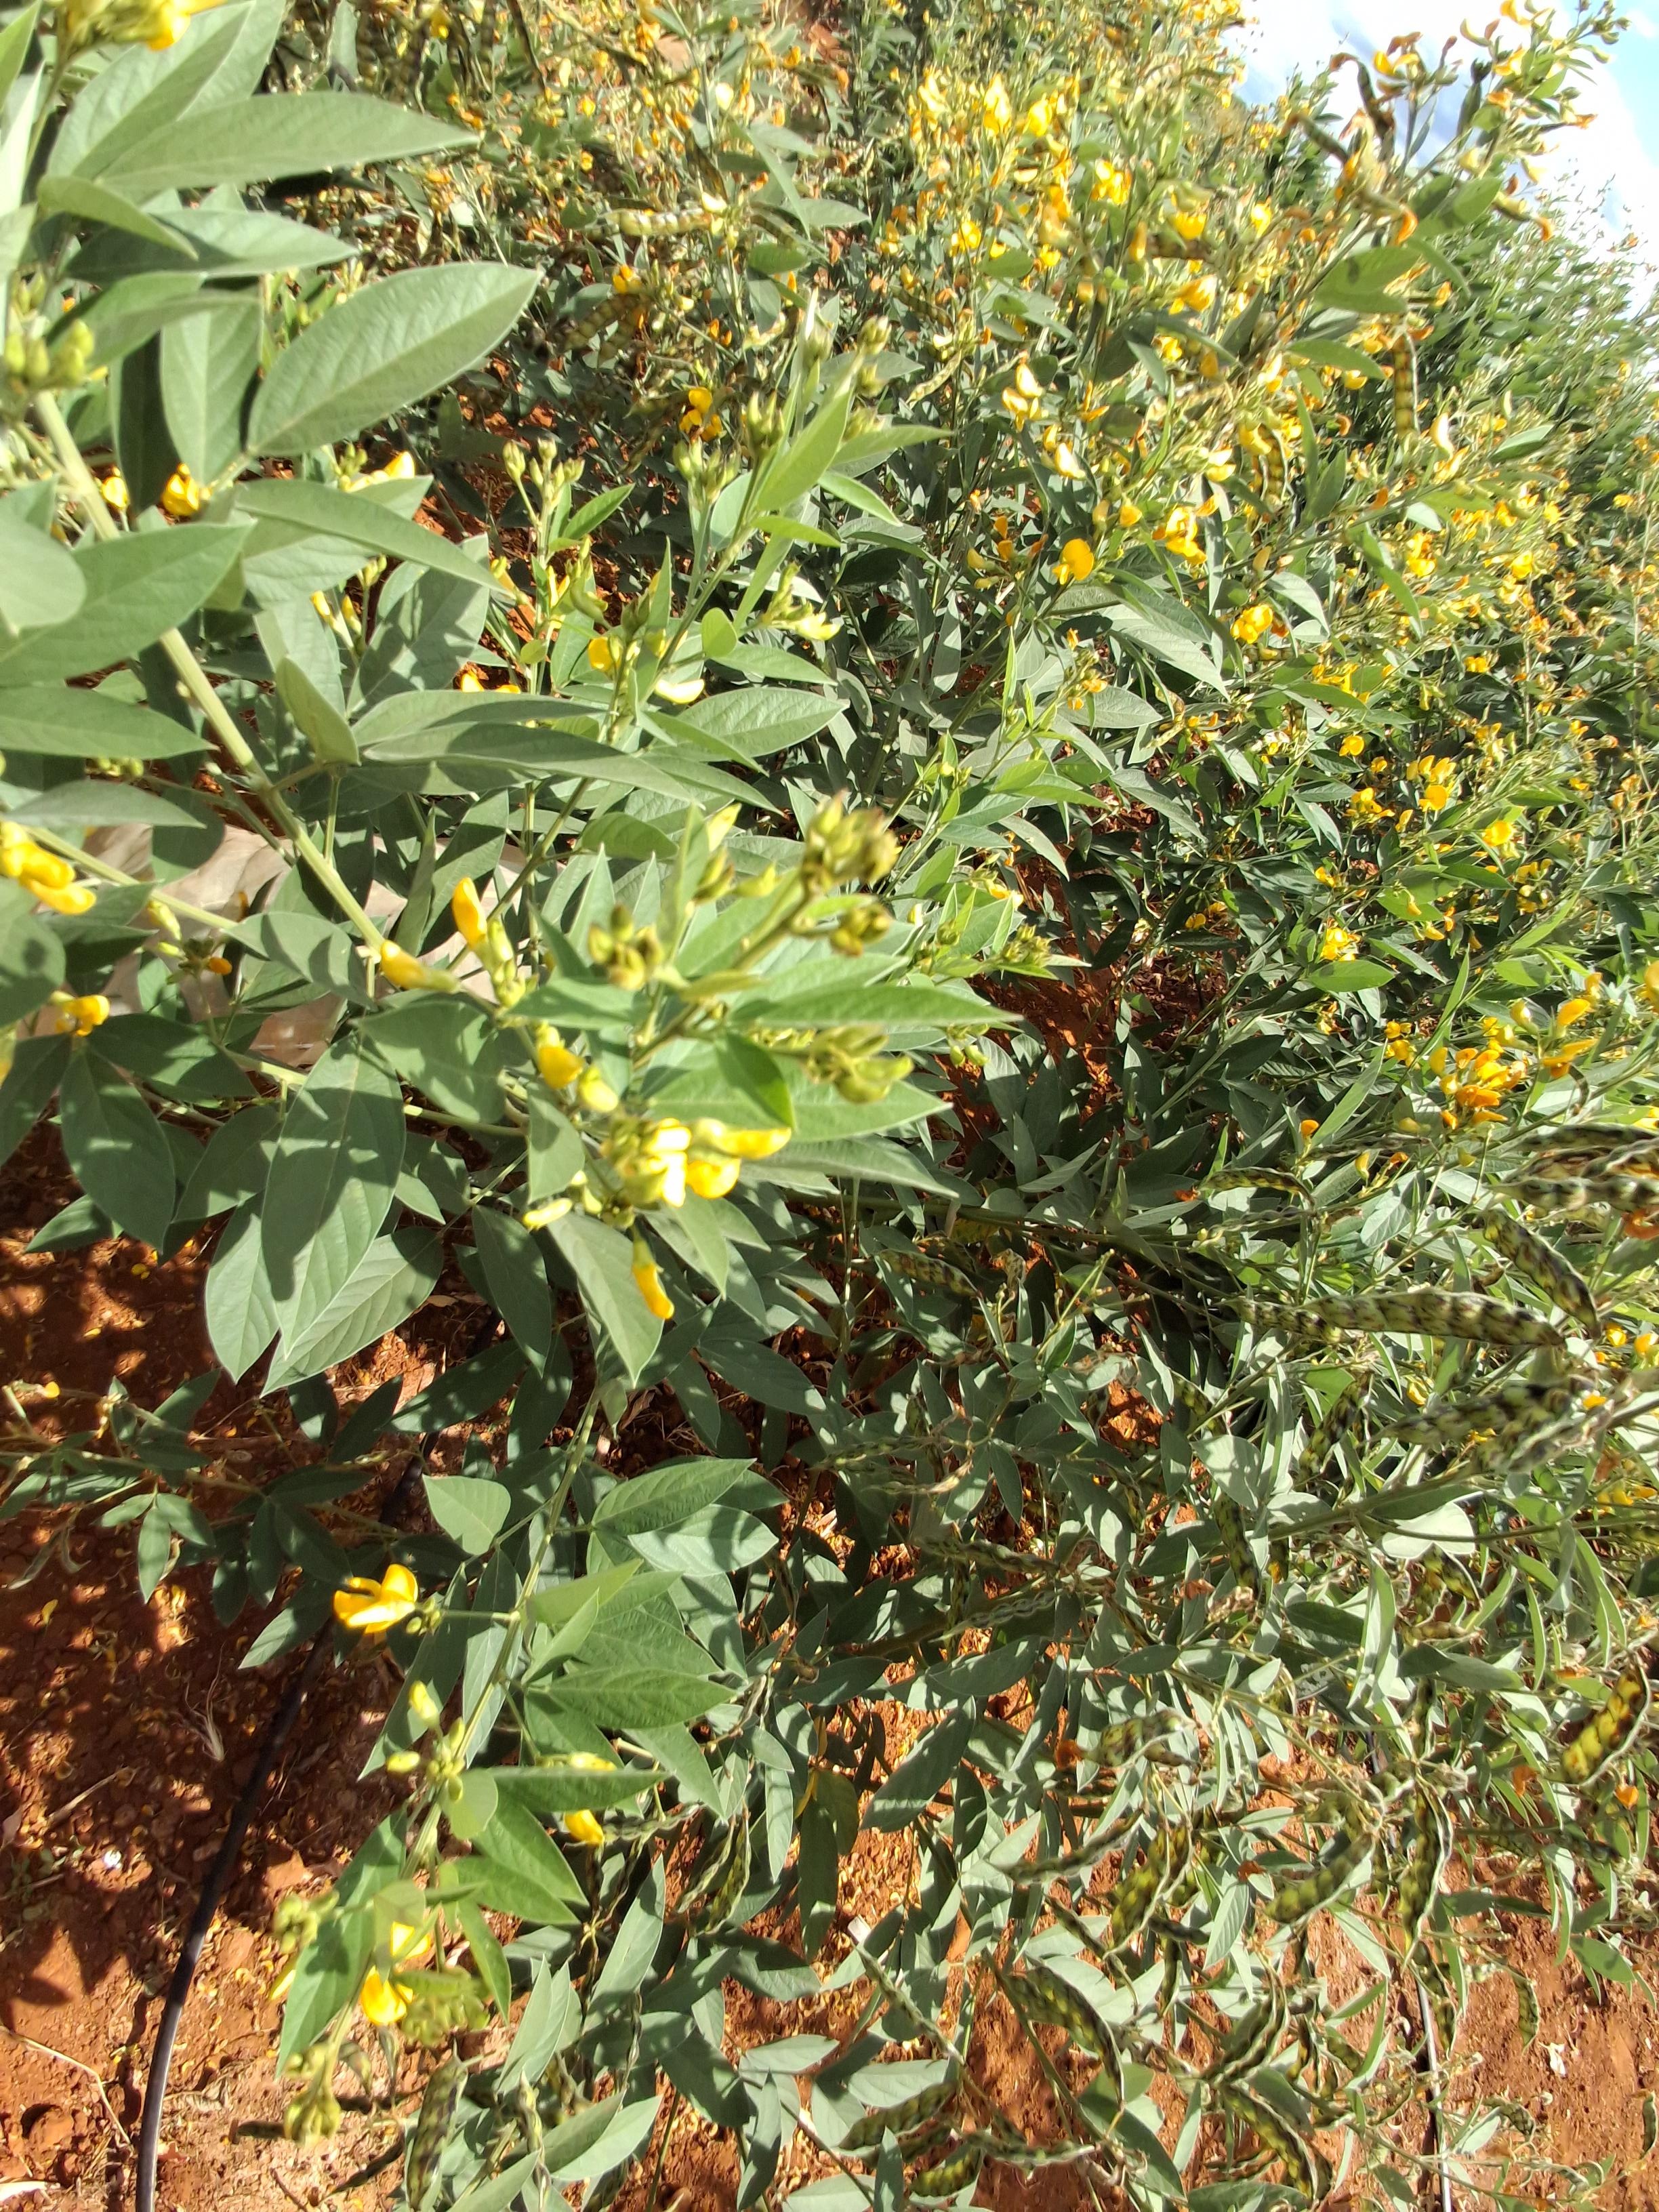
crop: pigeonpea
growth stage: development pod
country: Kenya
